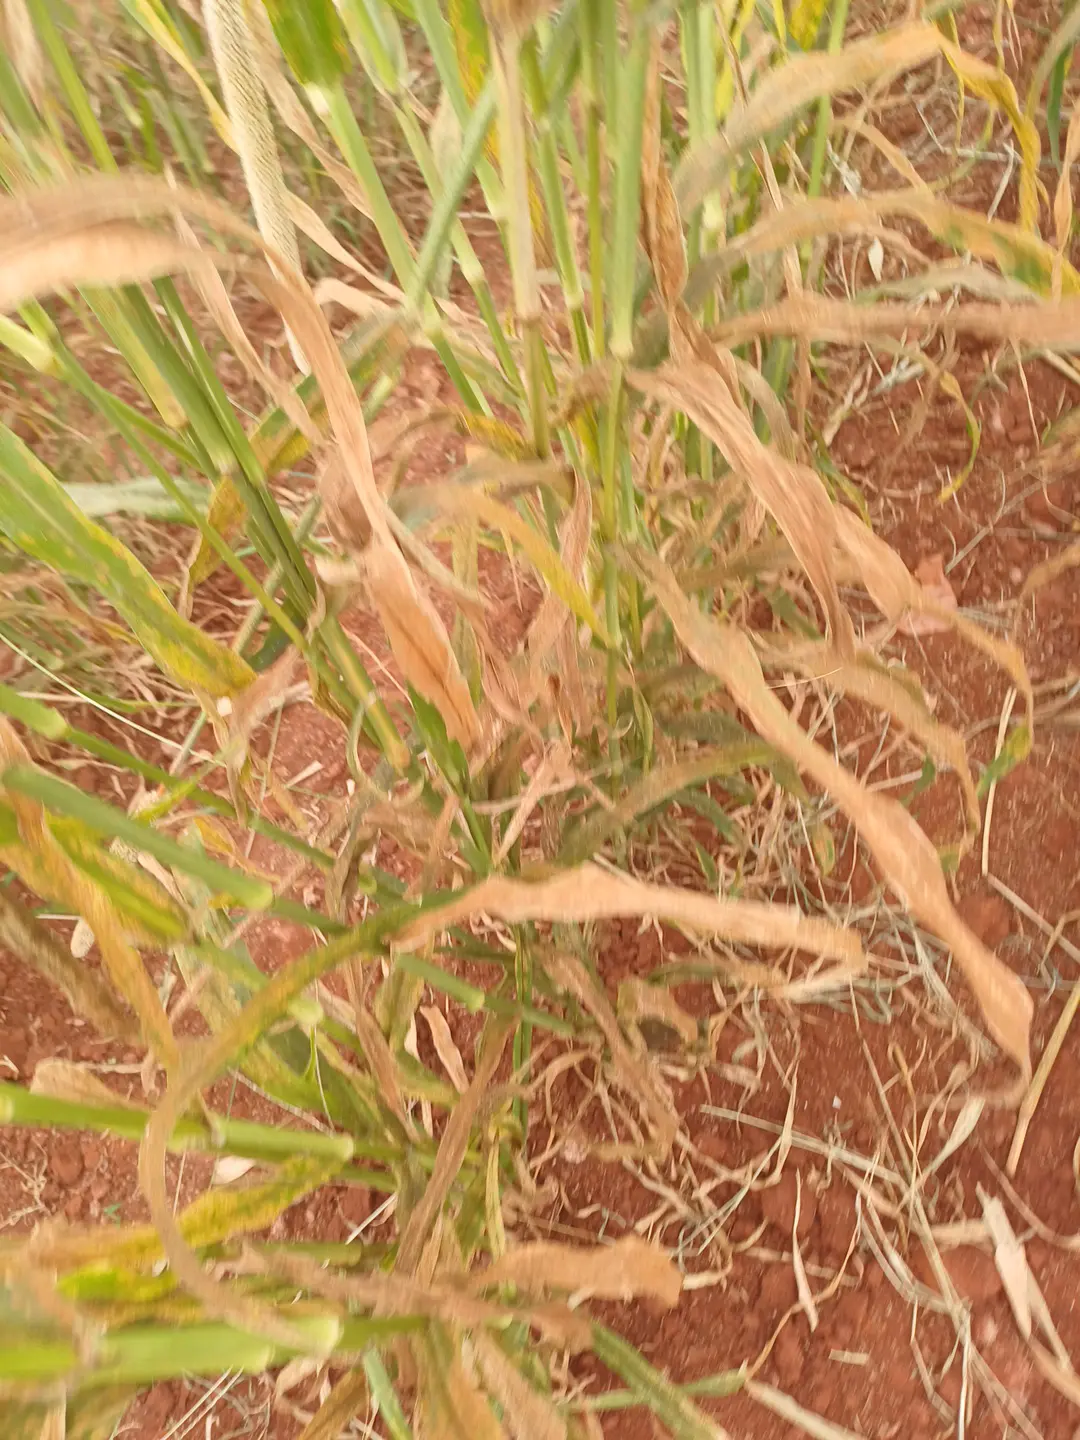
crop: pearl millet
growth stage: filling grain
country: Kenya
